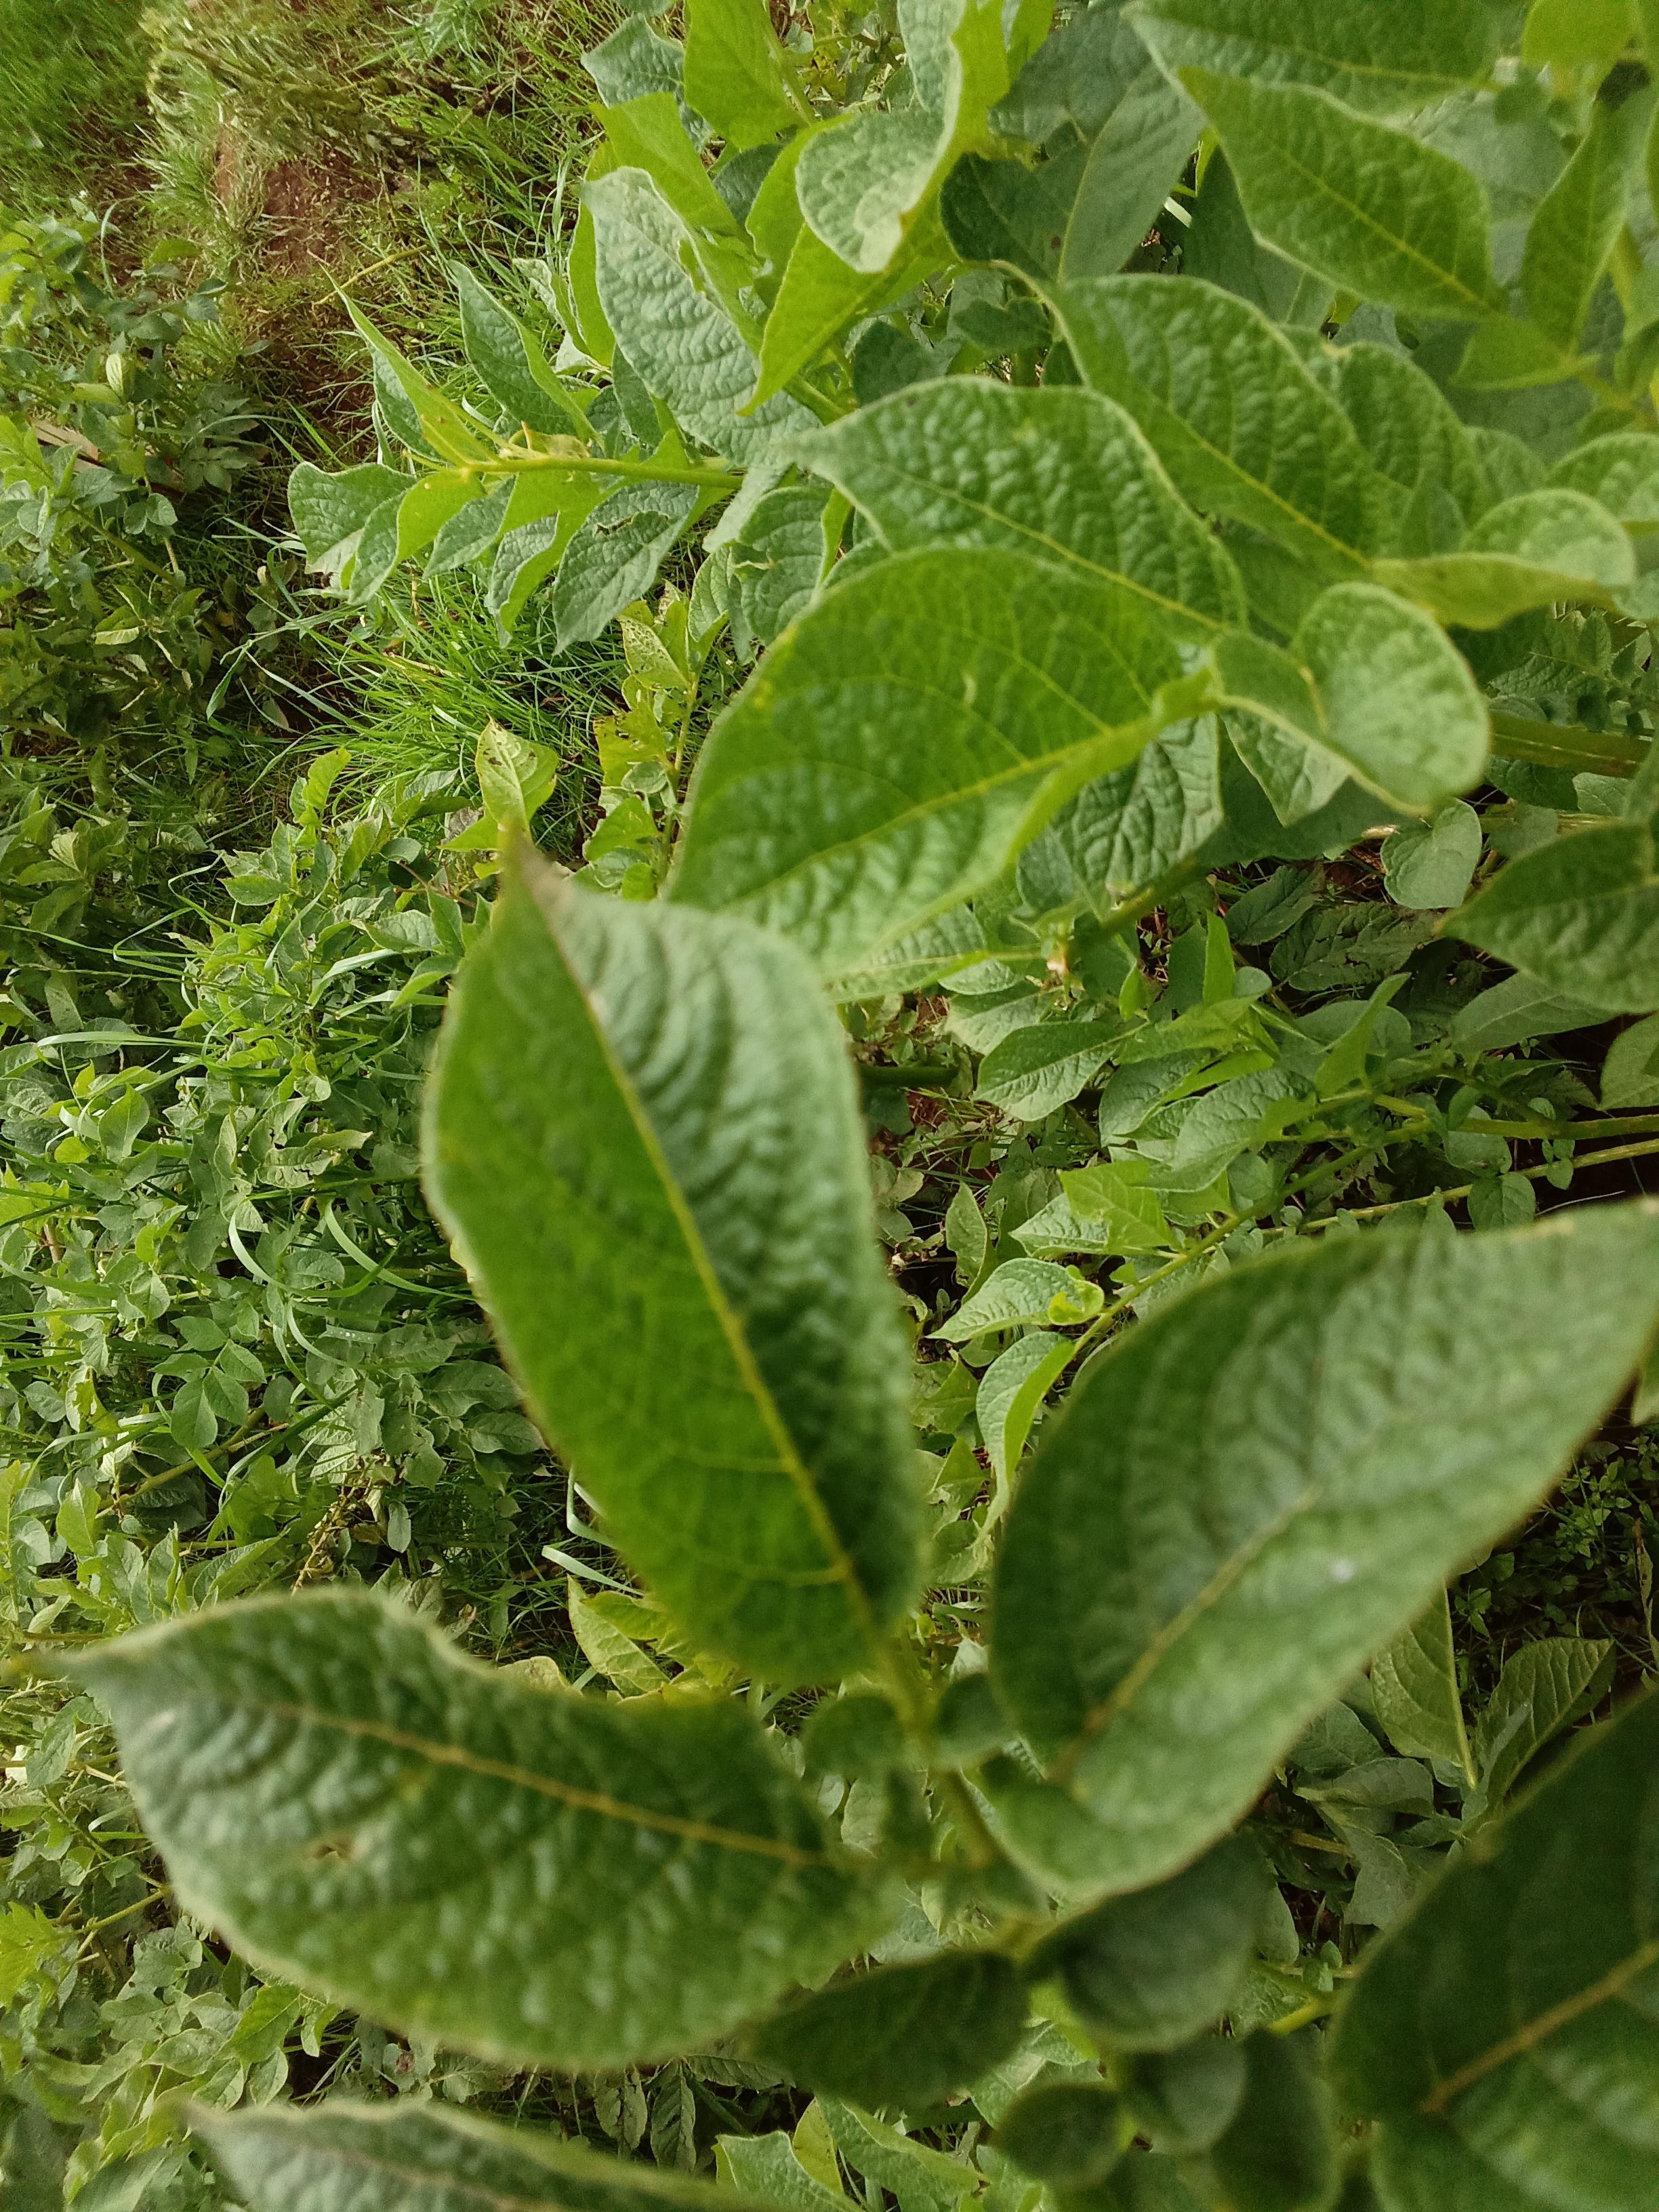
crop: potato
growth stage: harvest maturity
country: Kenya
